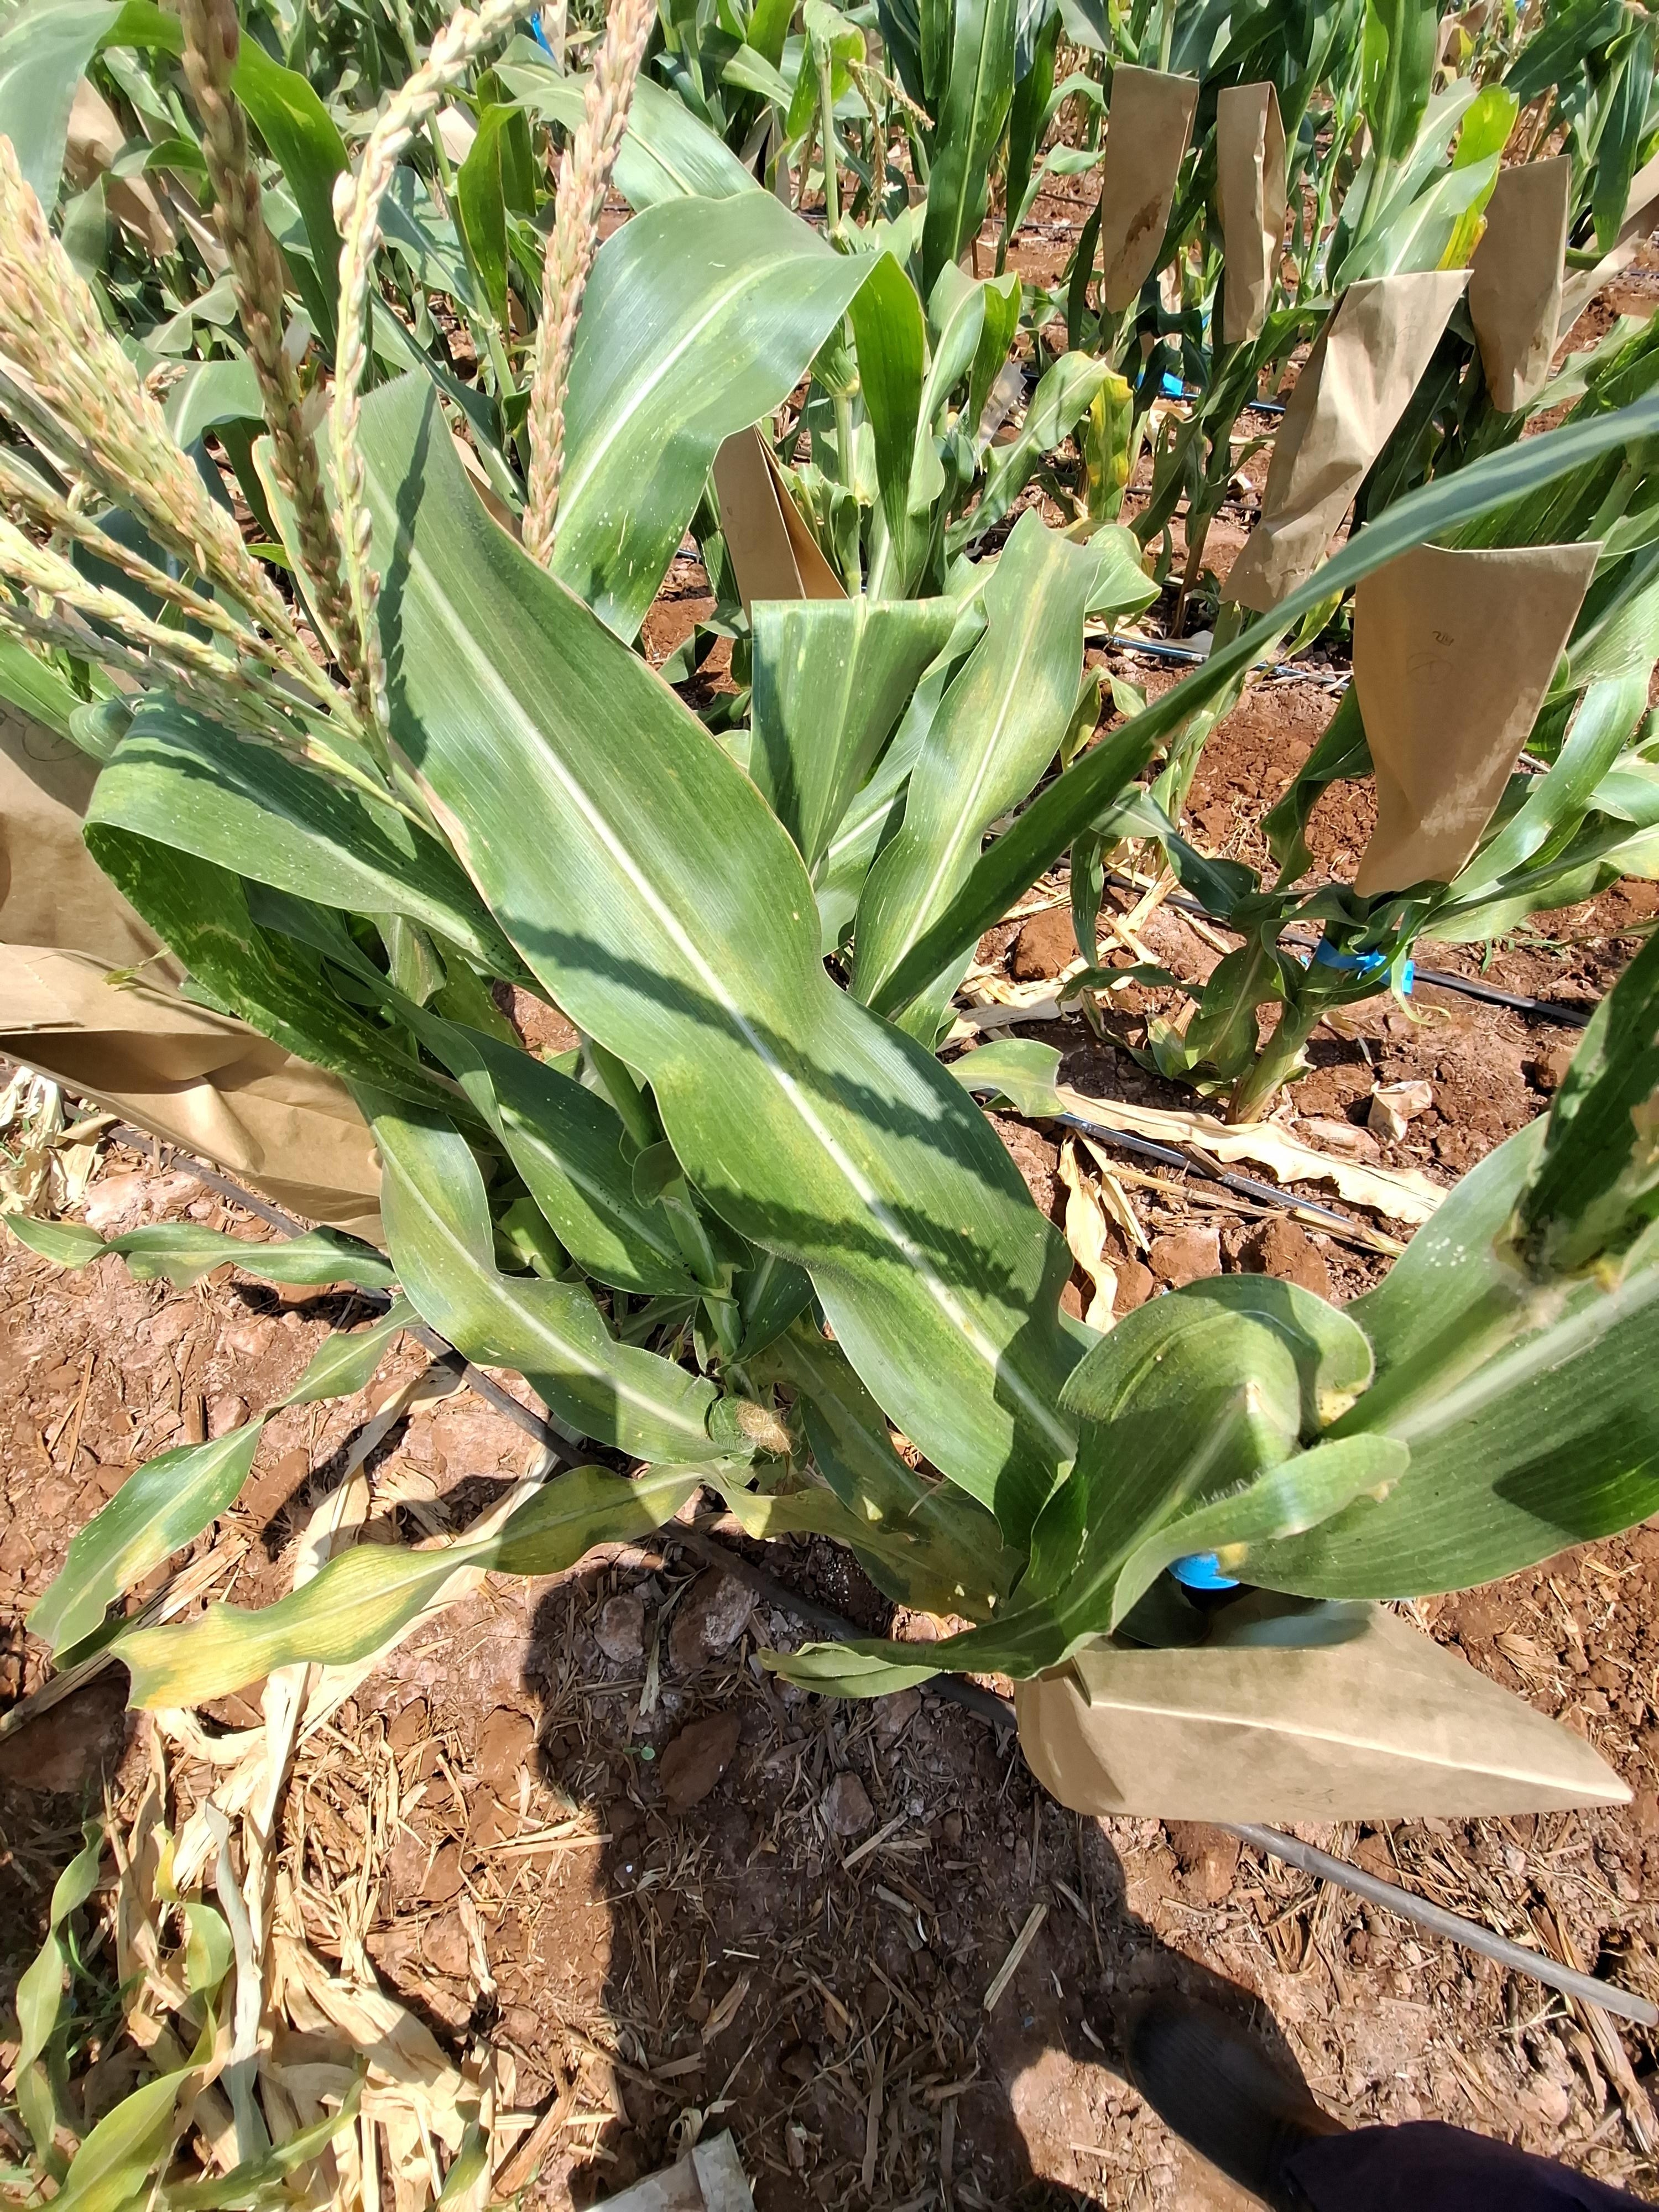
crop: maize
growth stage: flowering
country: Kenya
